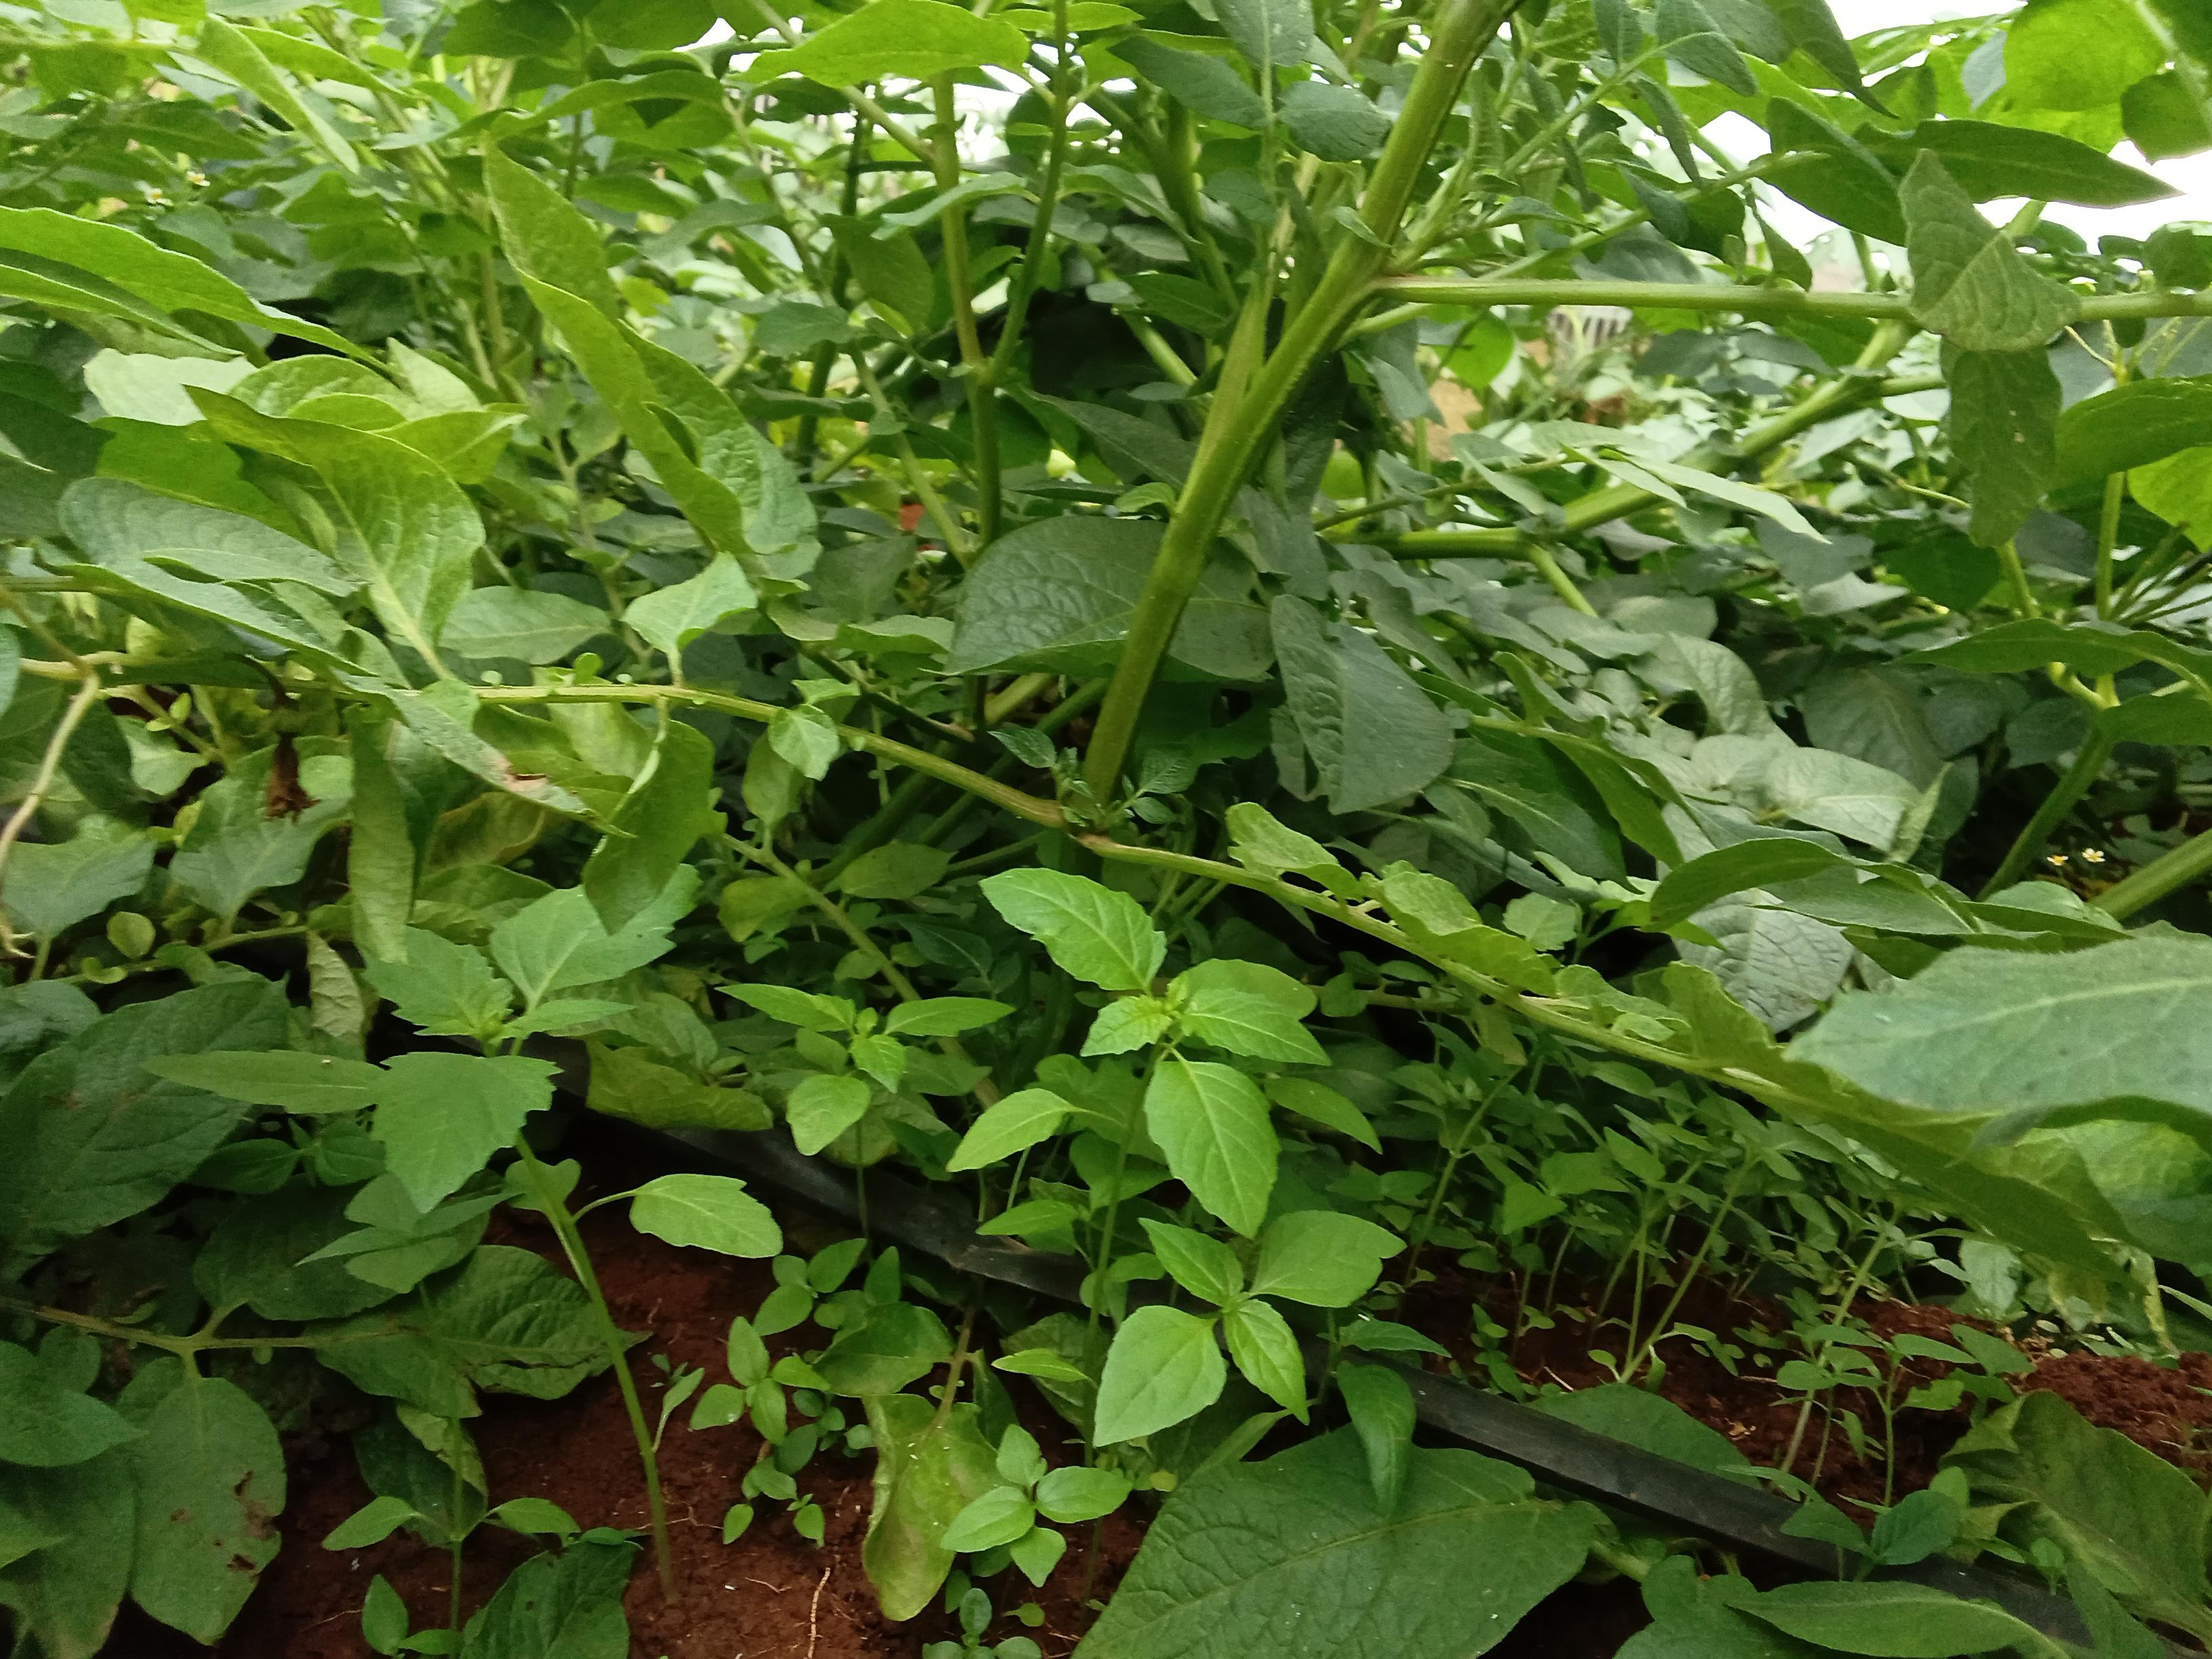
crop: potato
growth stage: maturity
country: Kenya
